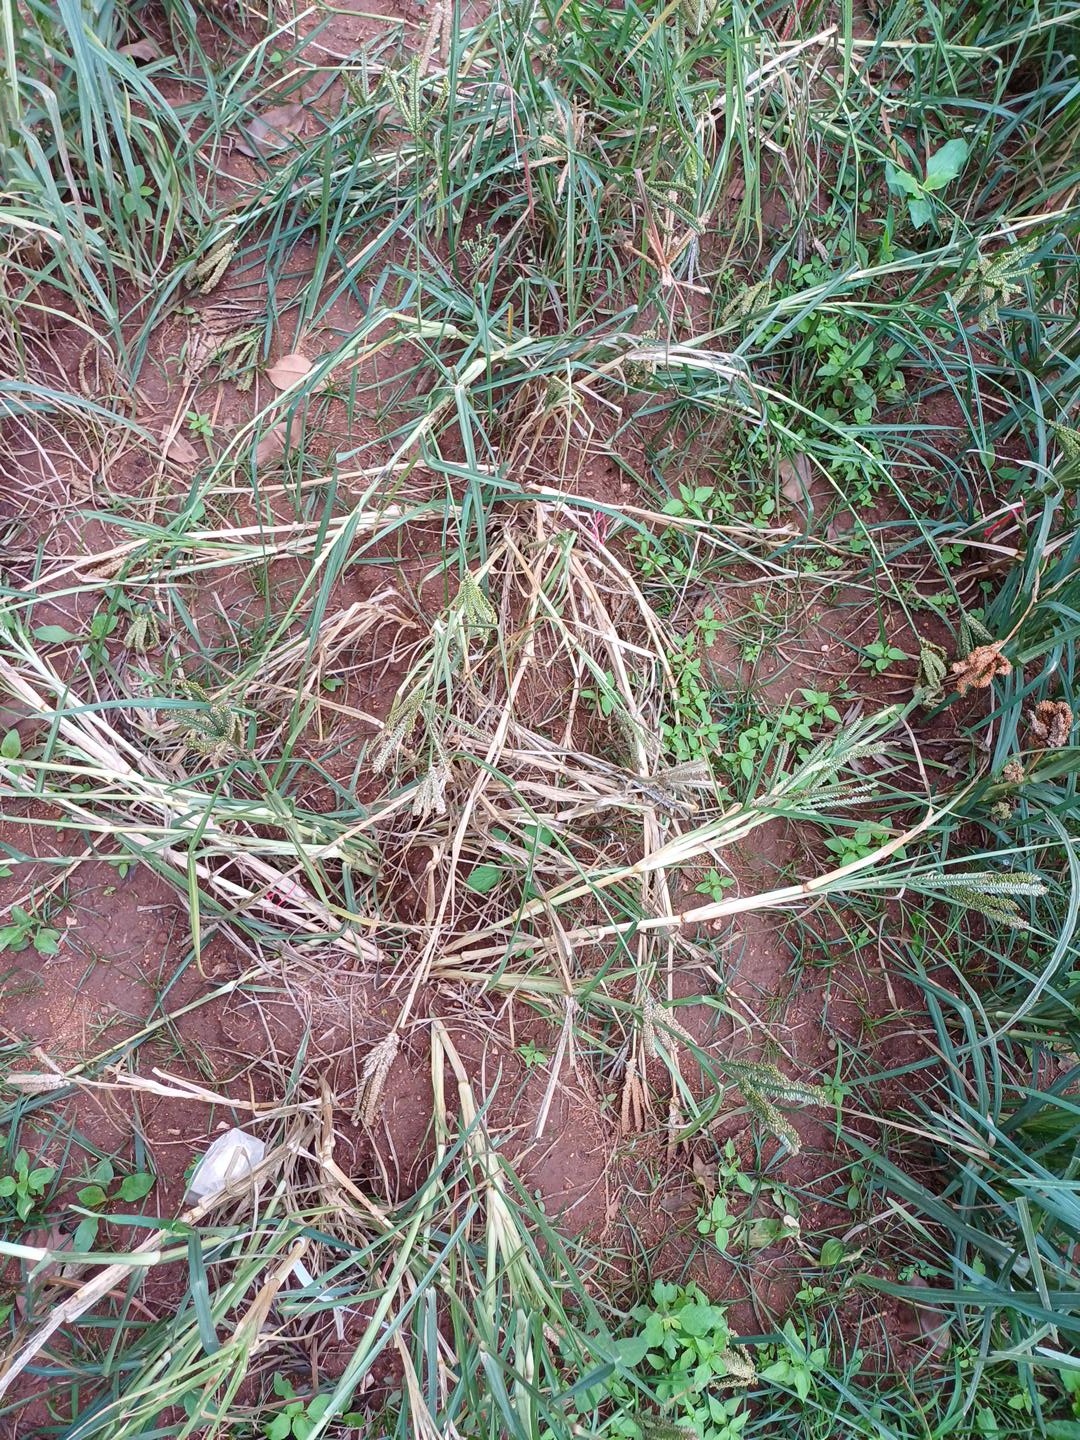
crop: finger millet
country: Kenya
